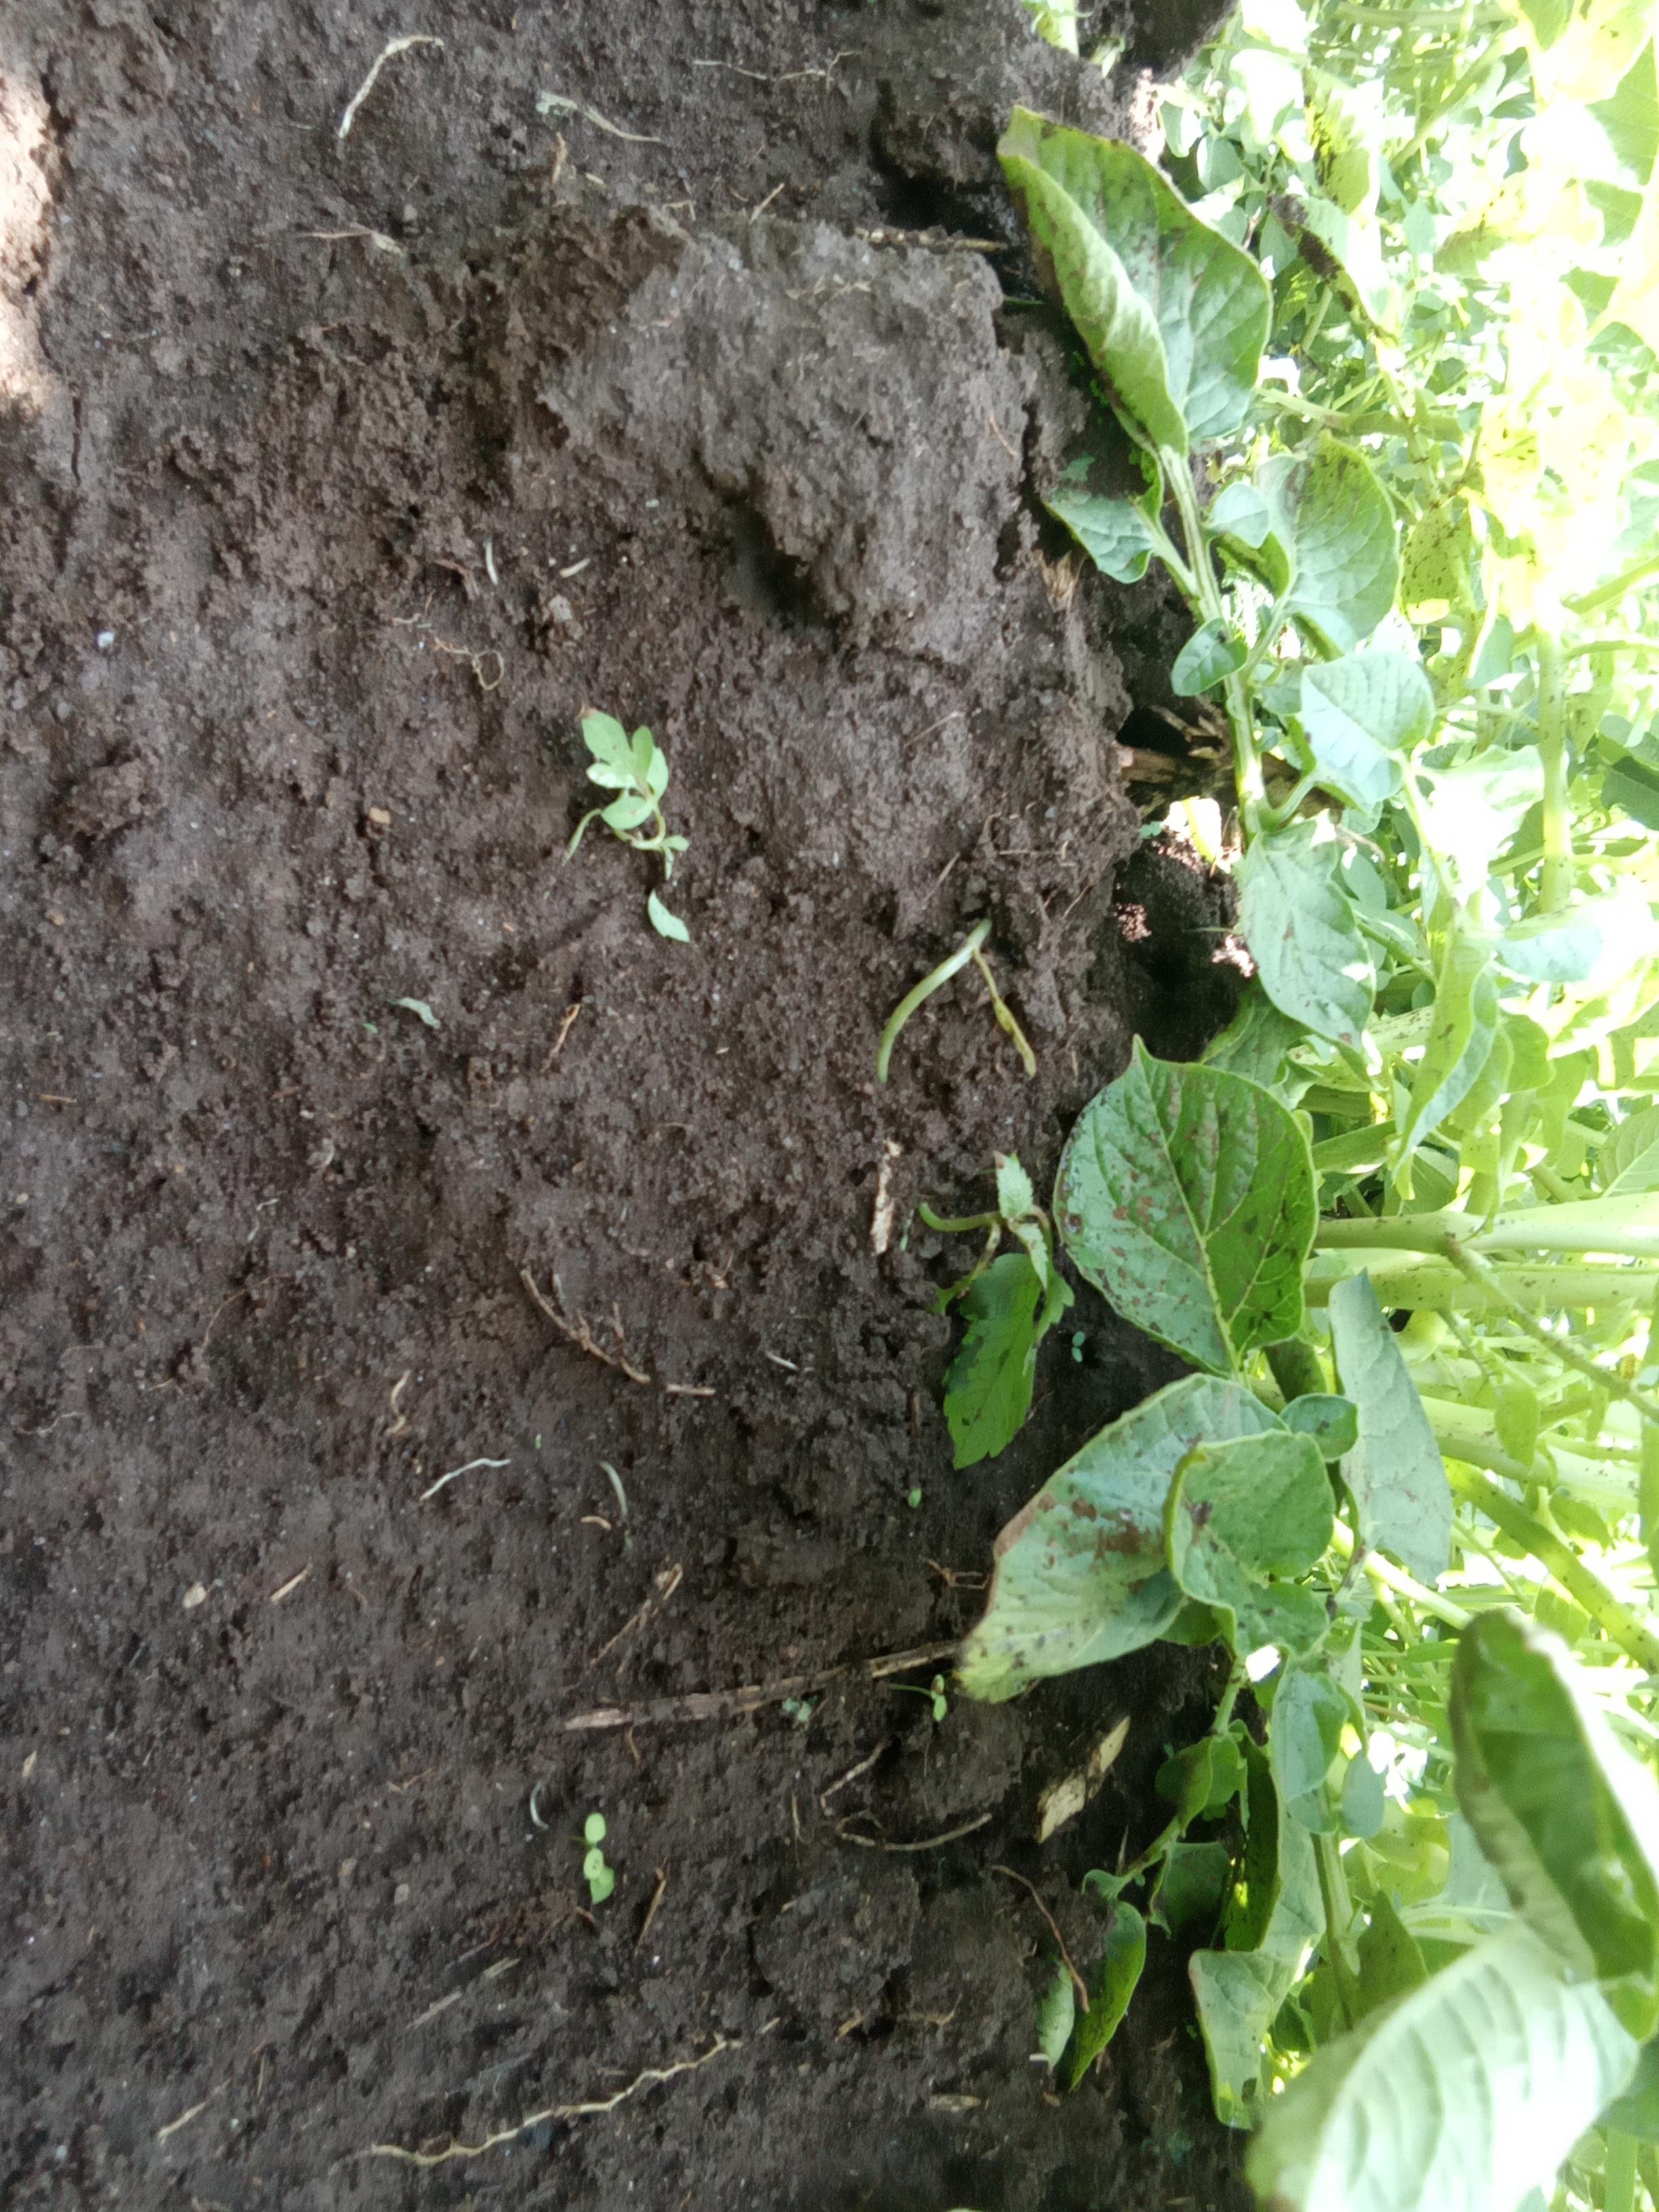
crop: potato
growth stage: flowering
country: Kenya
